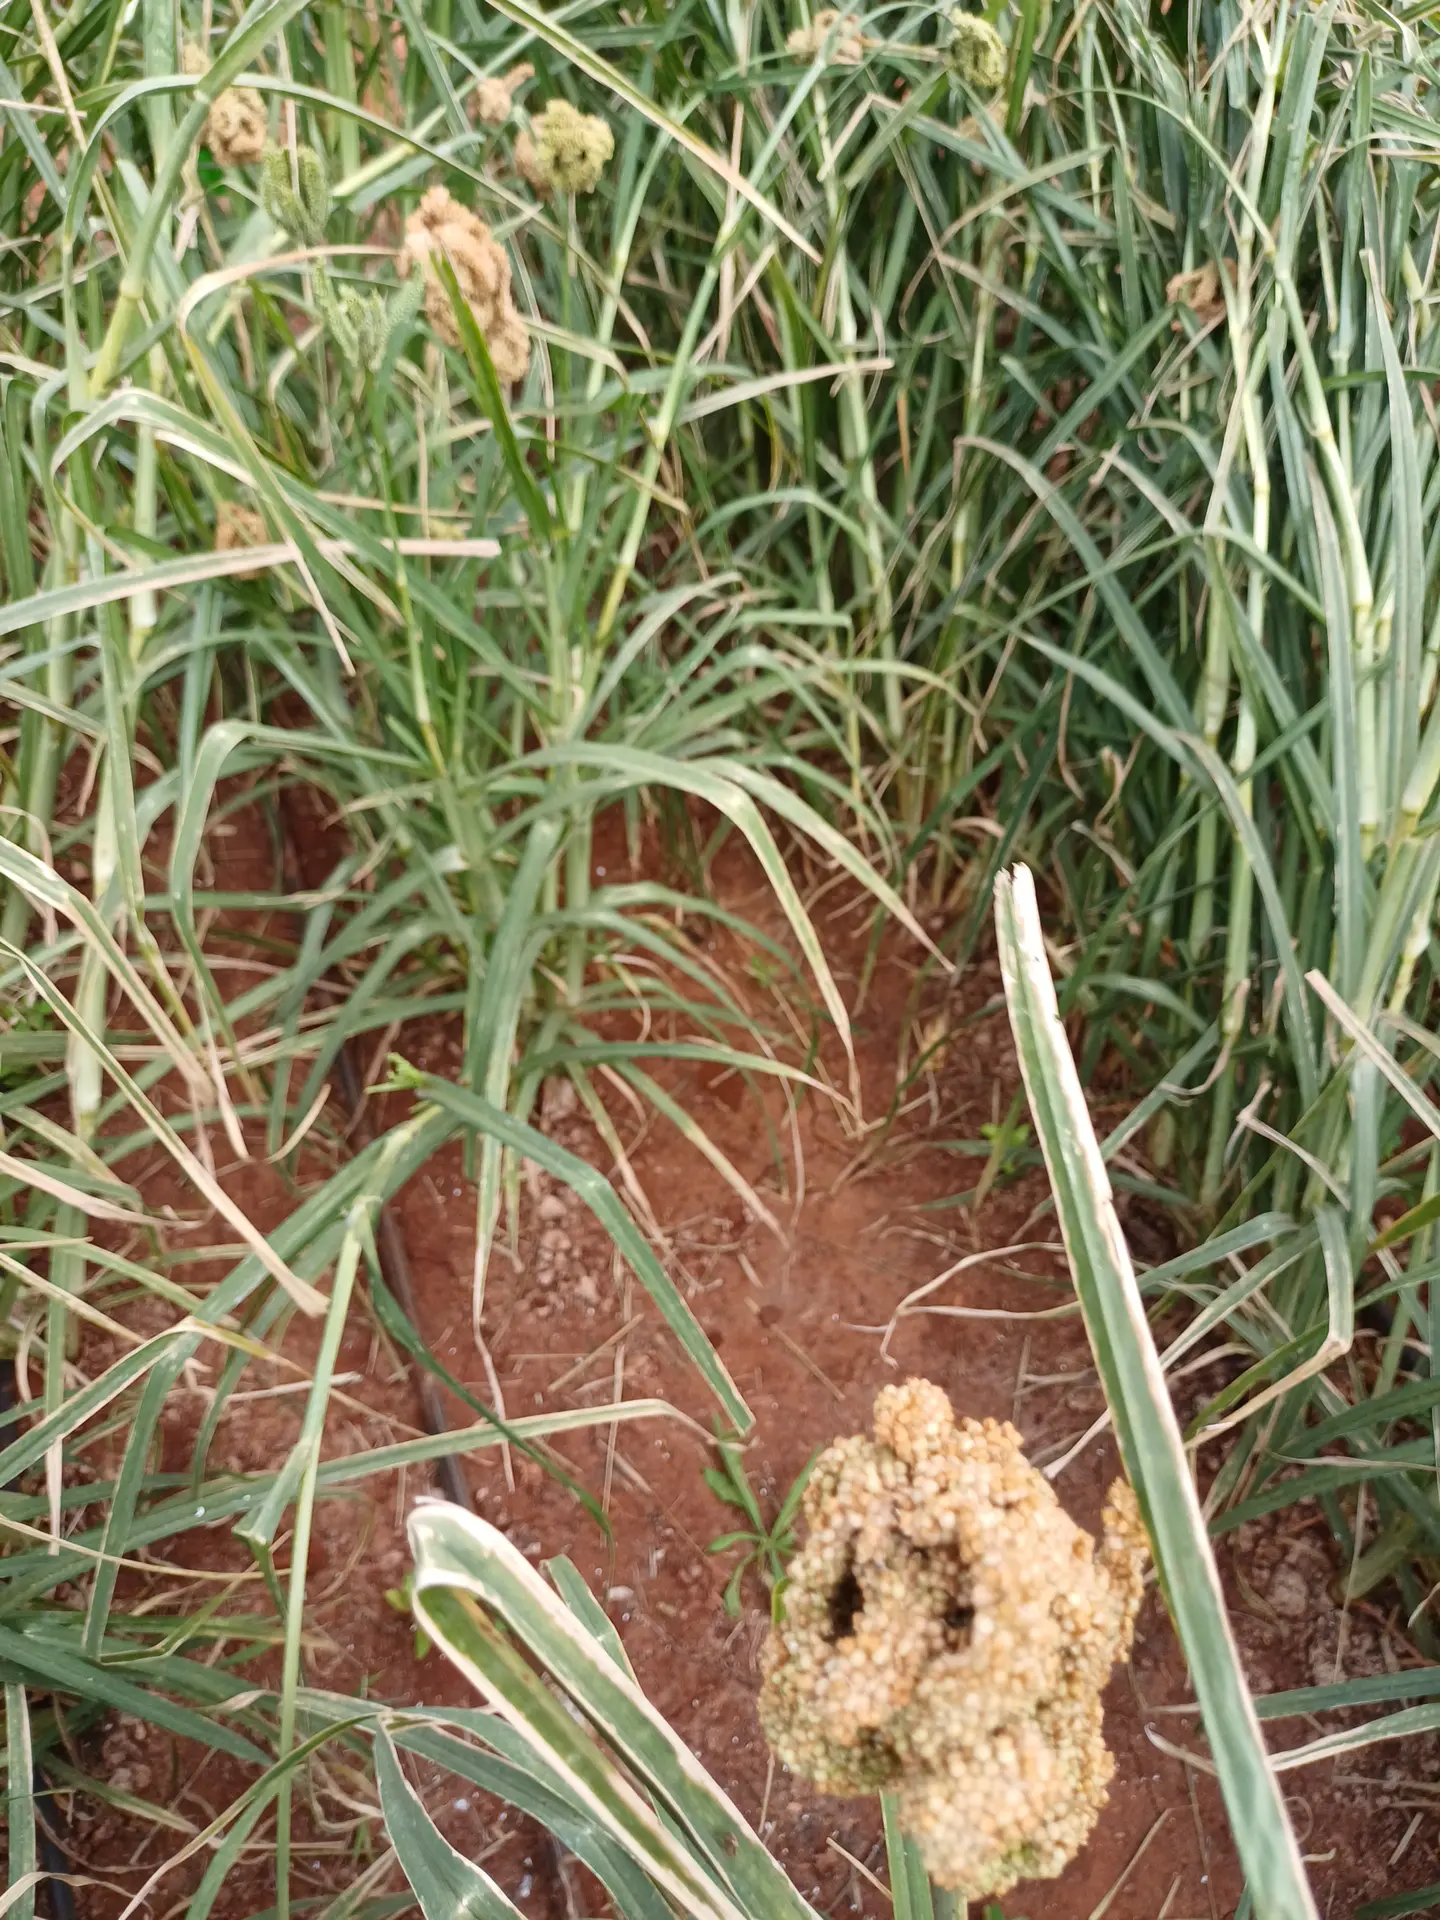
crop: finger millet
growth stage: filling grain
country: Kenya
